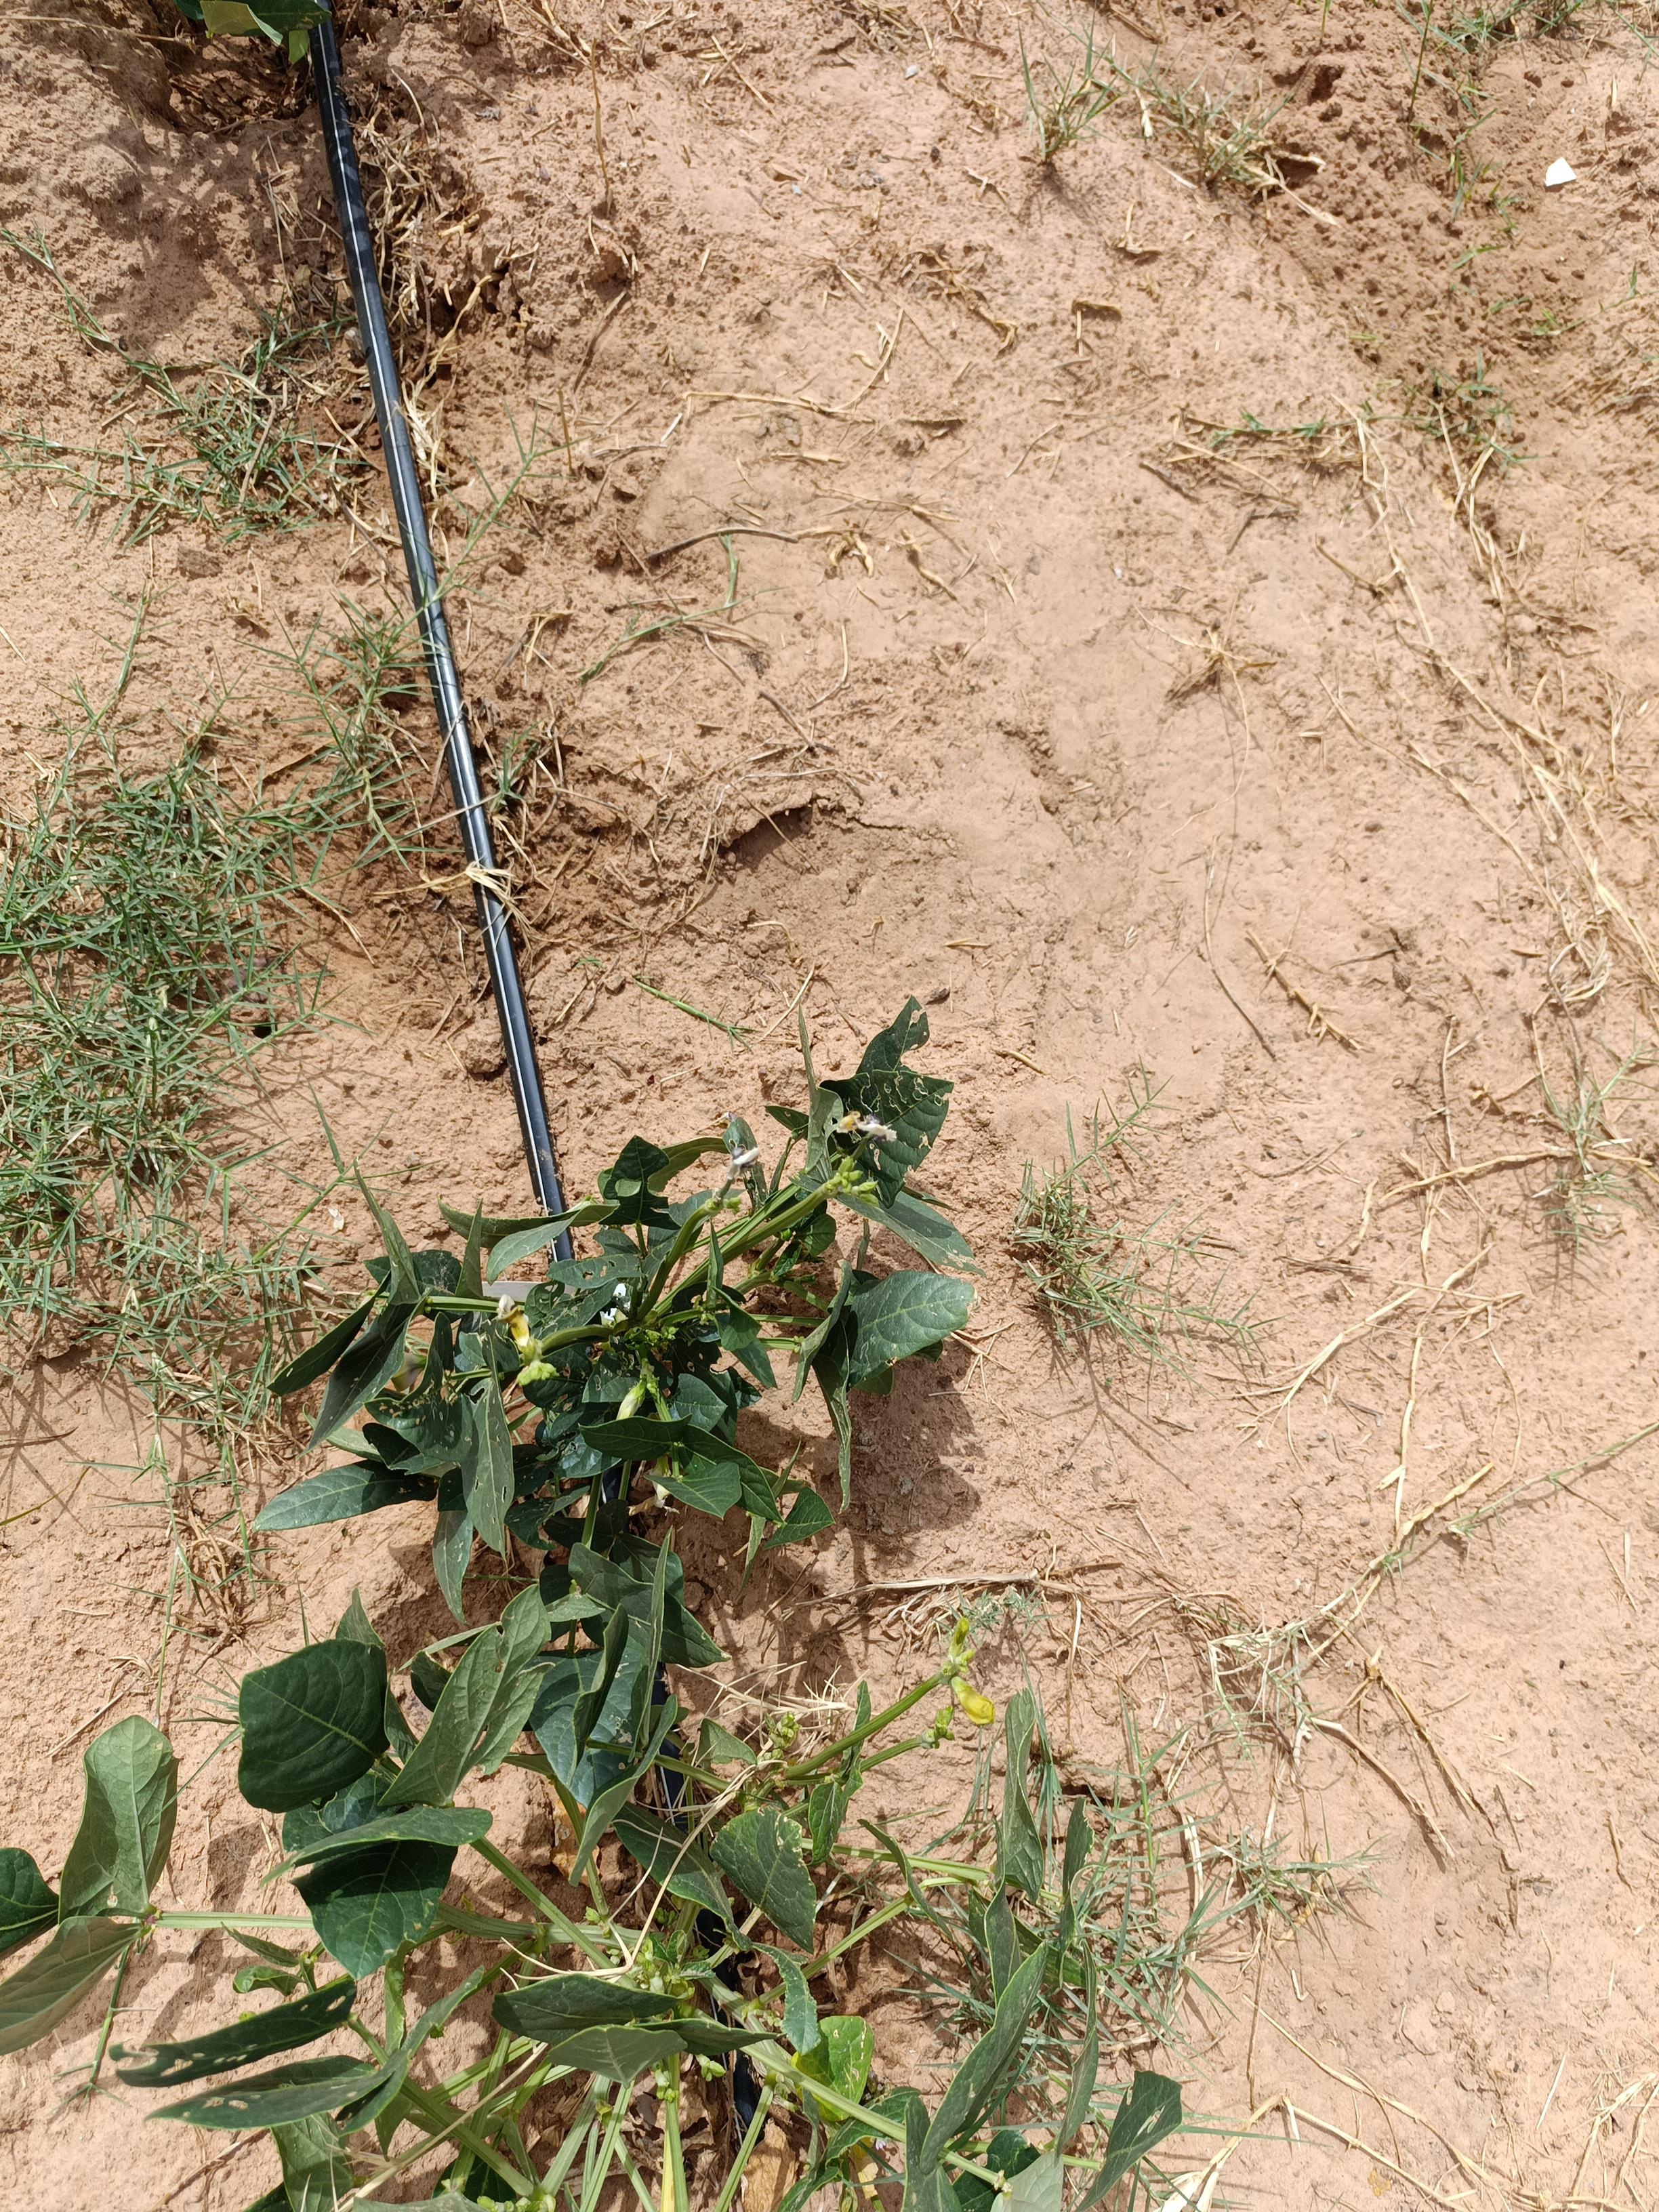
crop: cowpea
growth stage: flowering
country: Nigeria
